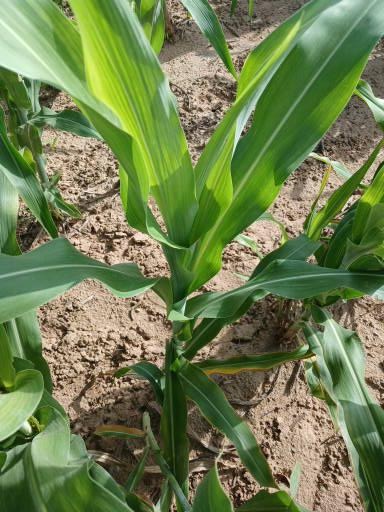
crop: sorghum
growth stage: vegetative
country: Senegal
